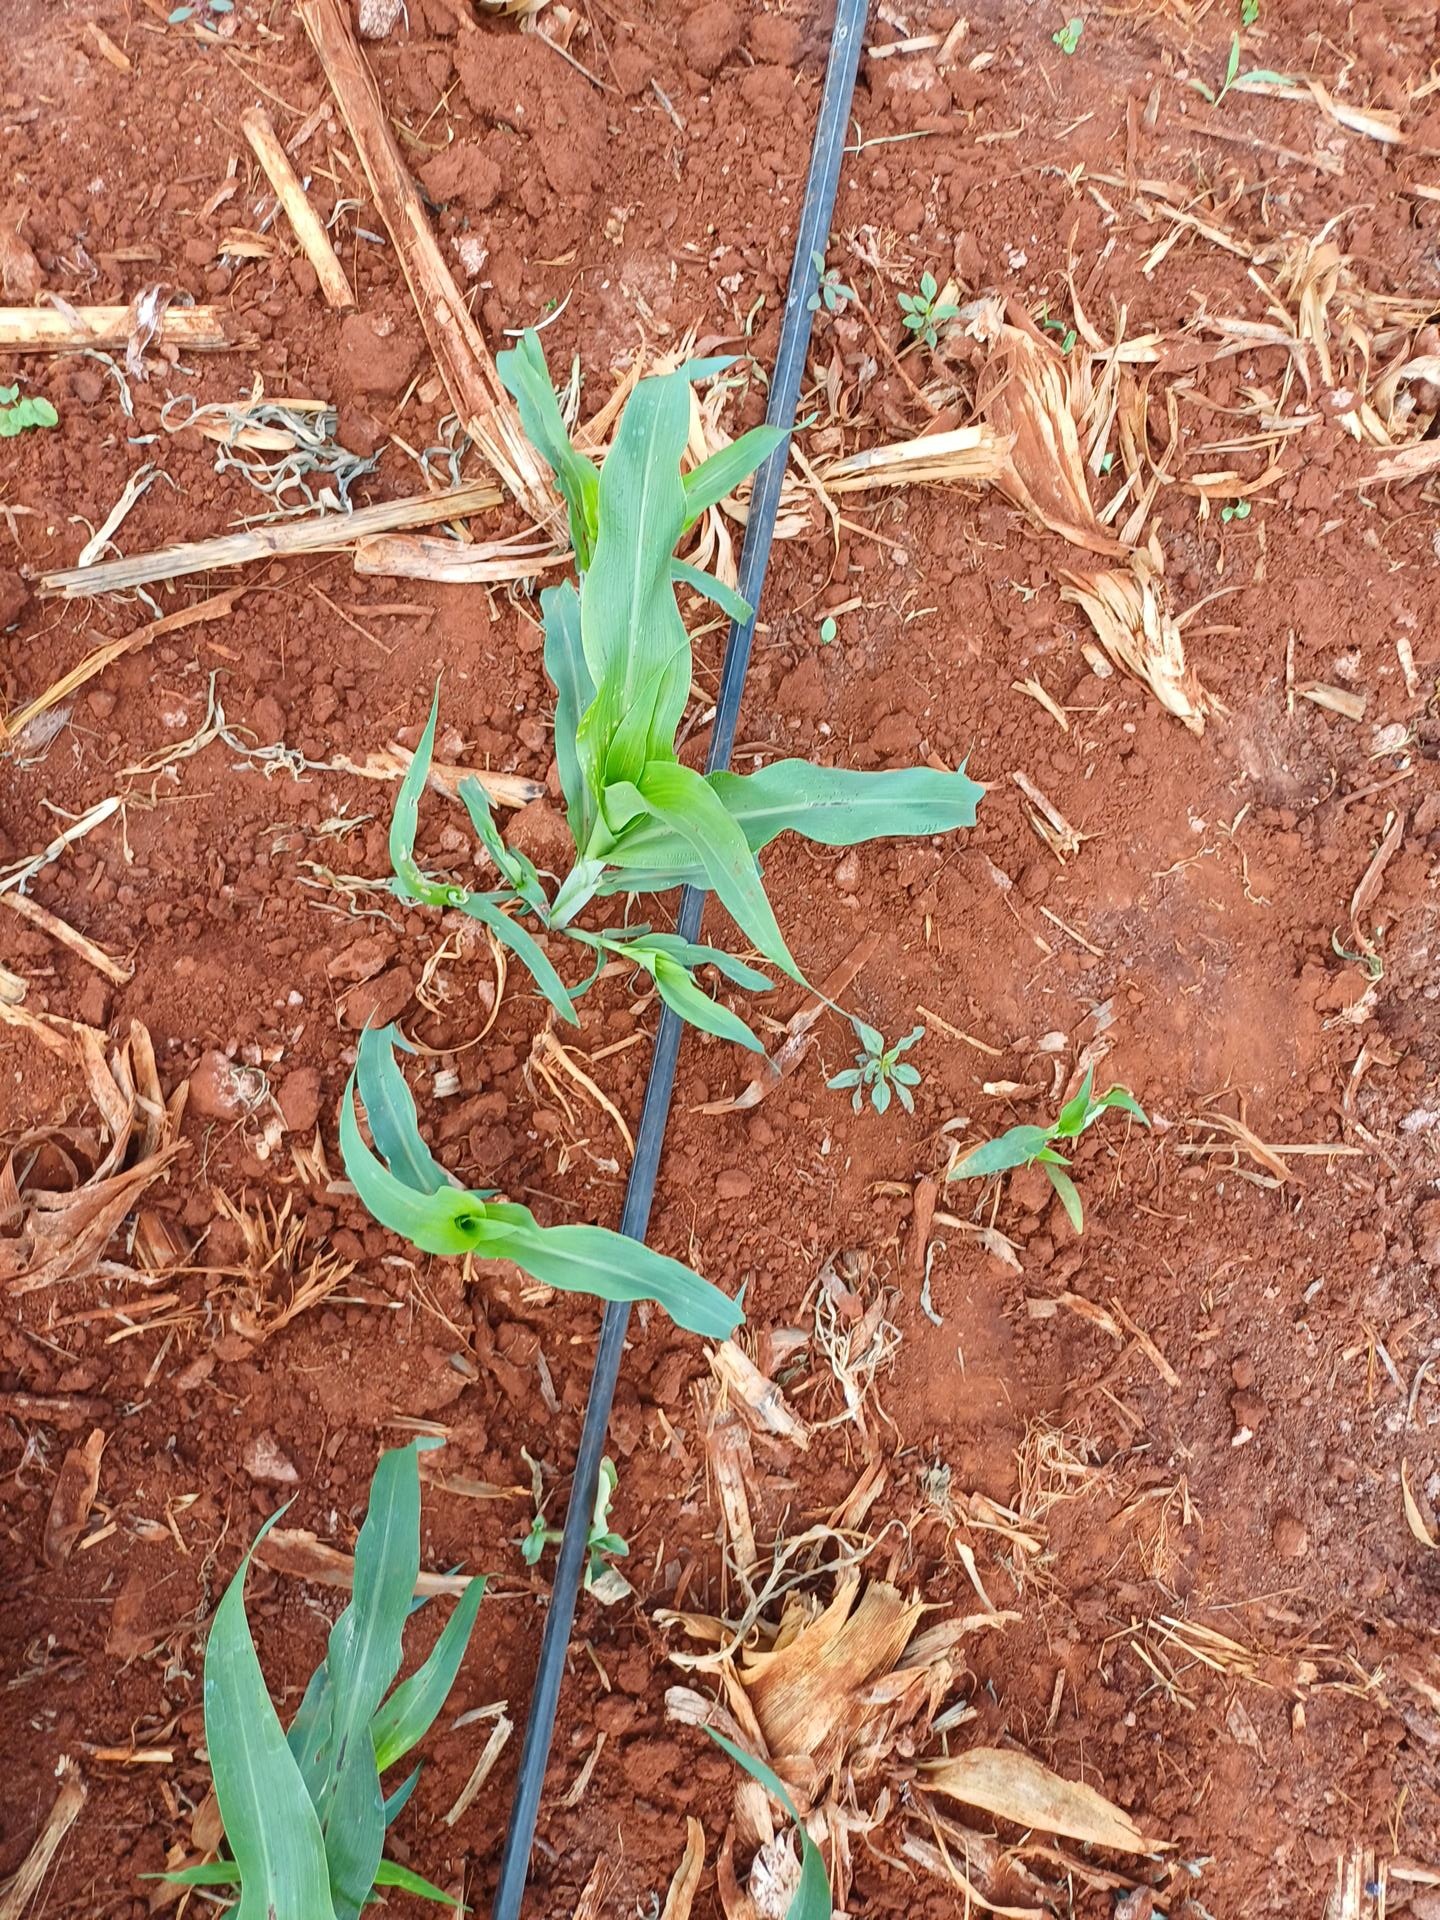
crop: sorghum
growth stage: vegetative
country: Kenya
